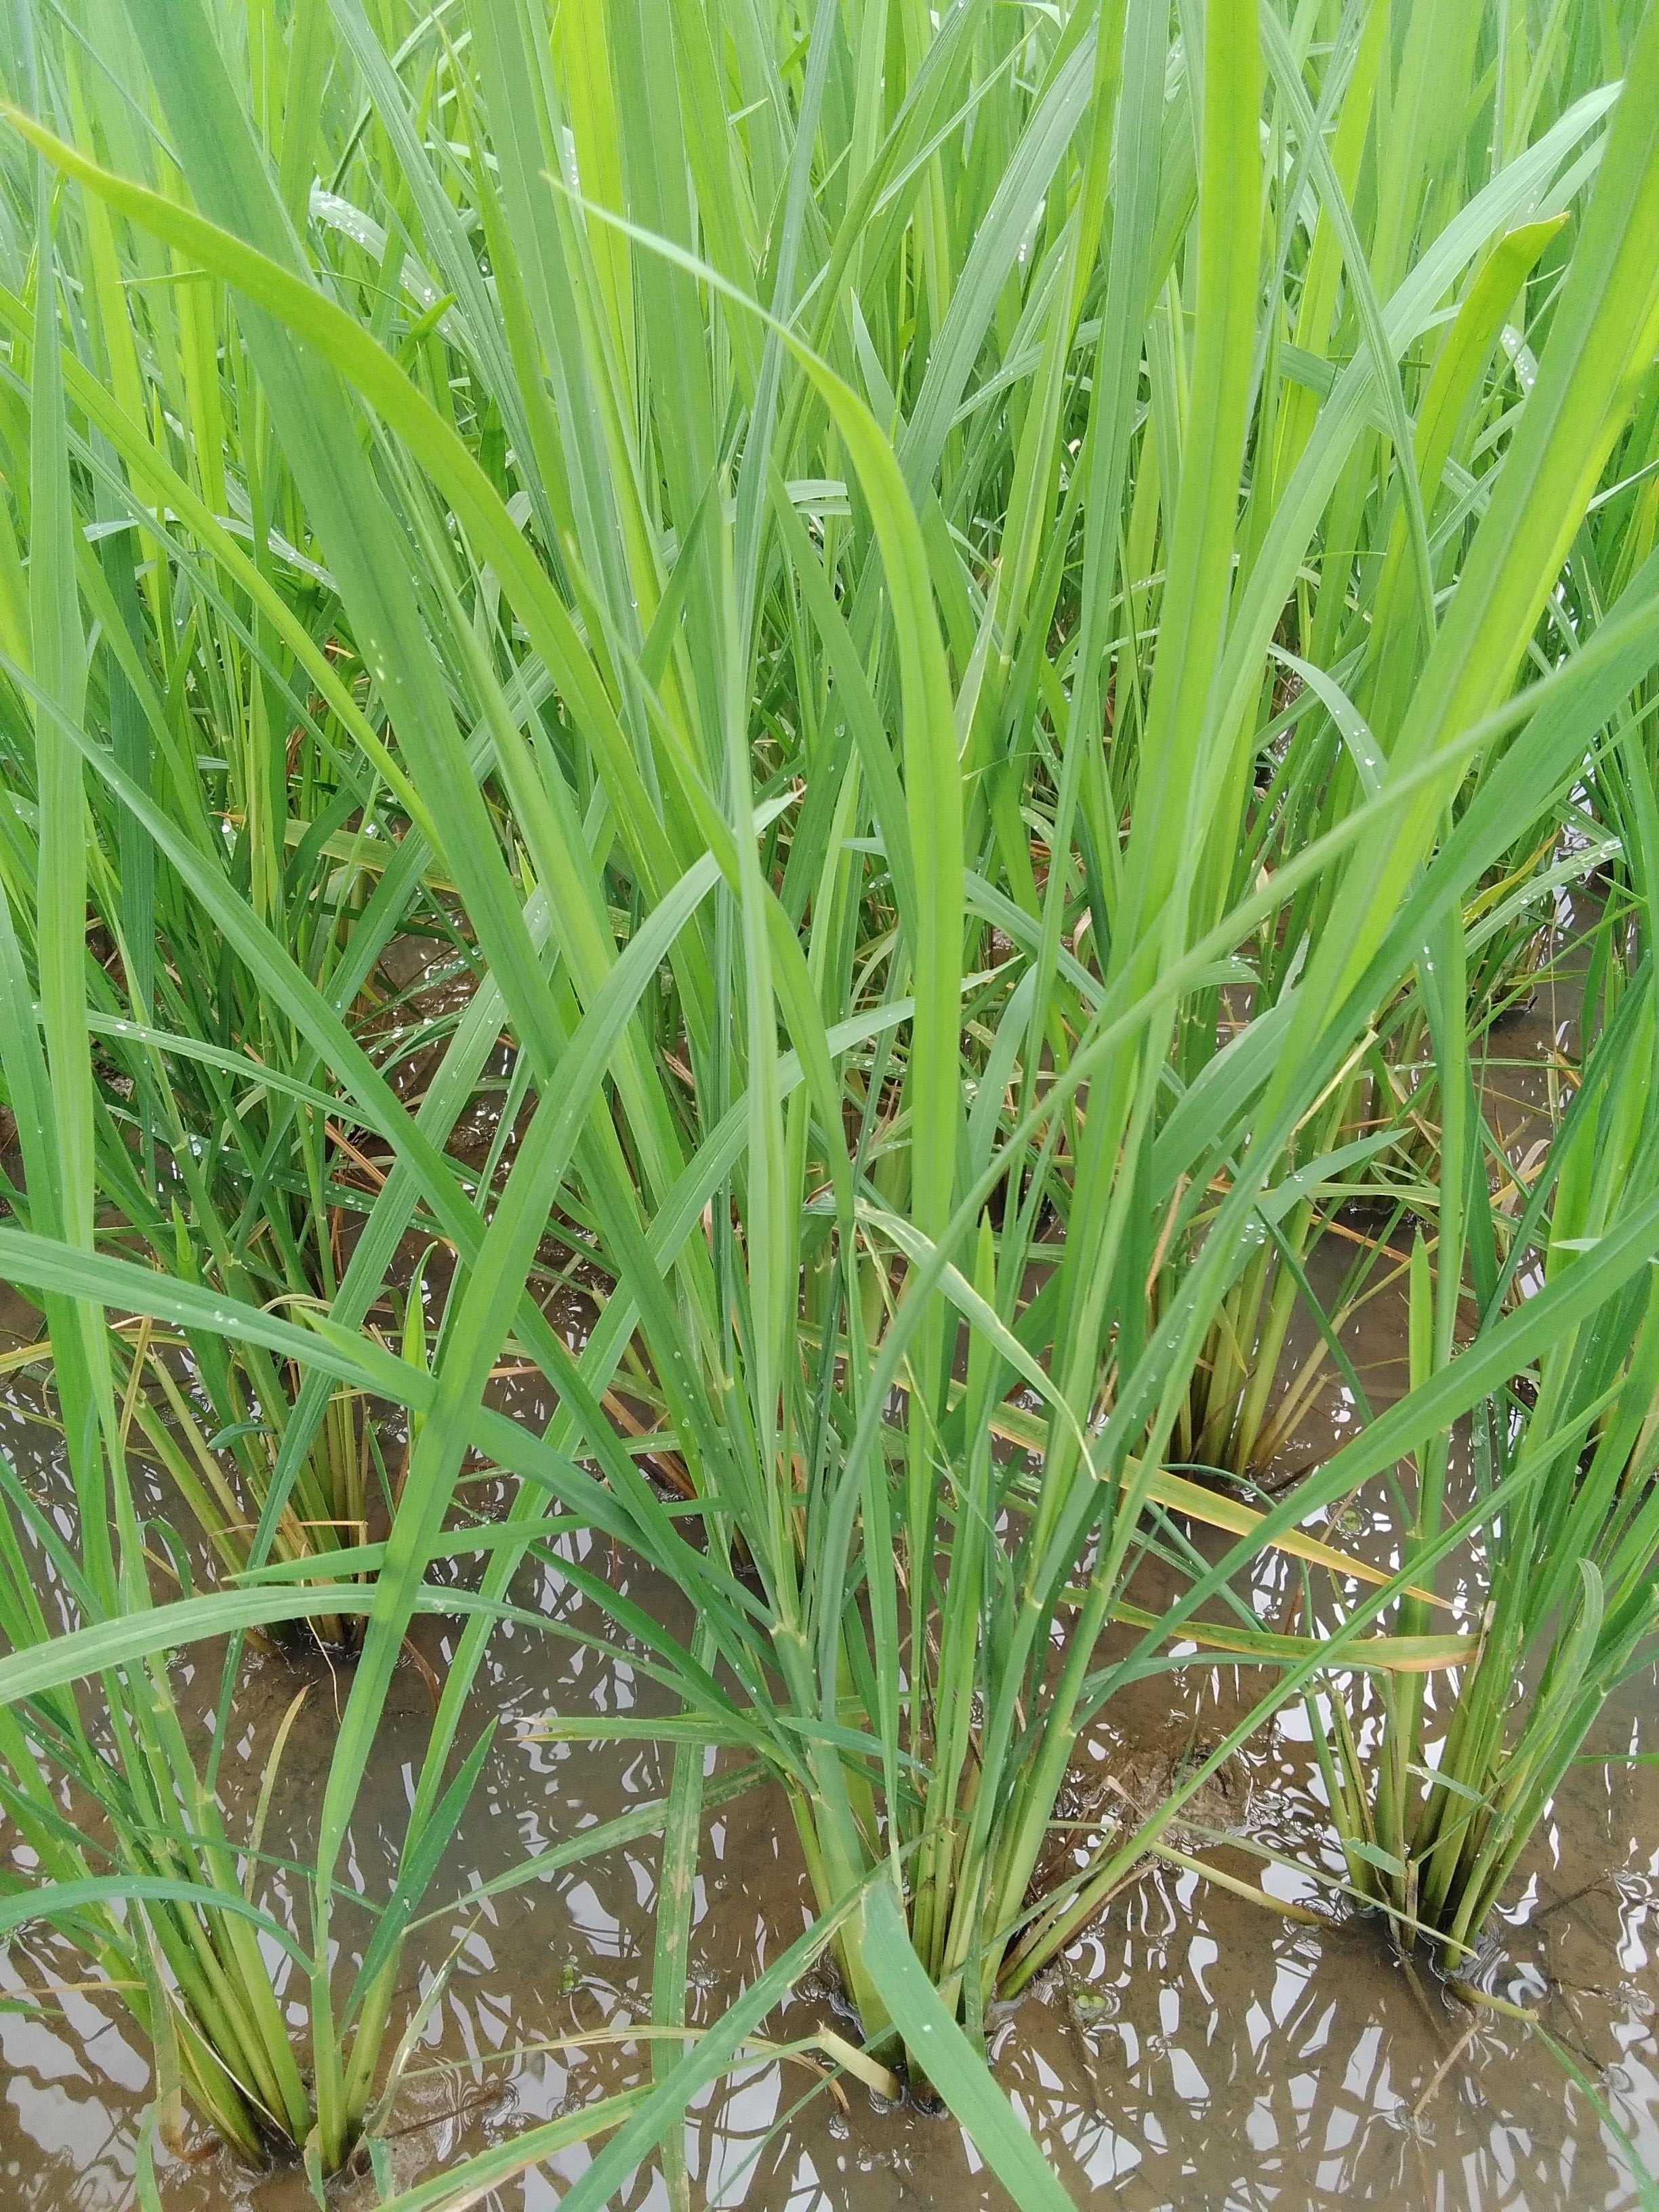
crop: rice
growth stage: elongation stem
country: Nigeria
